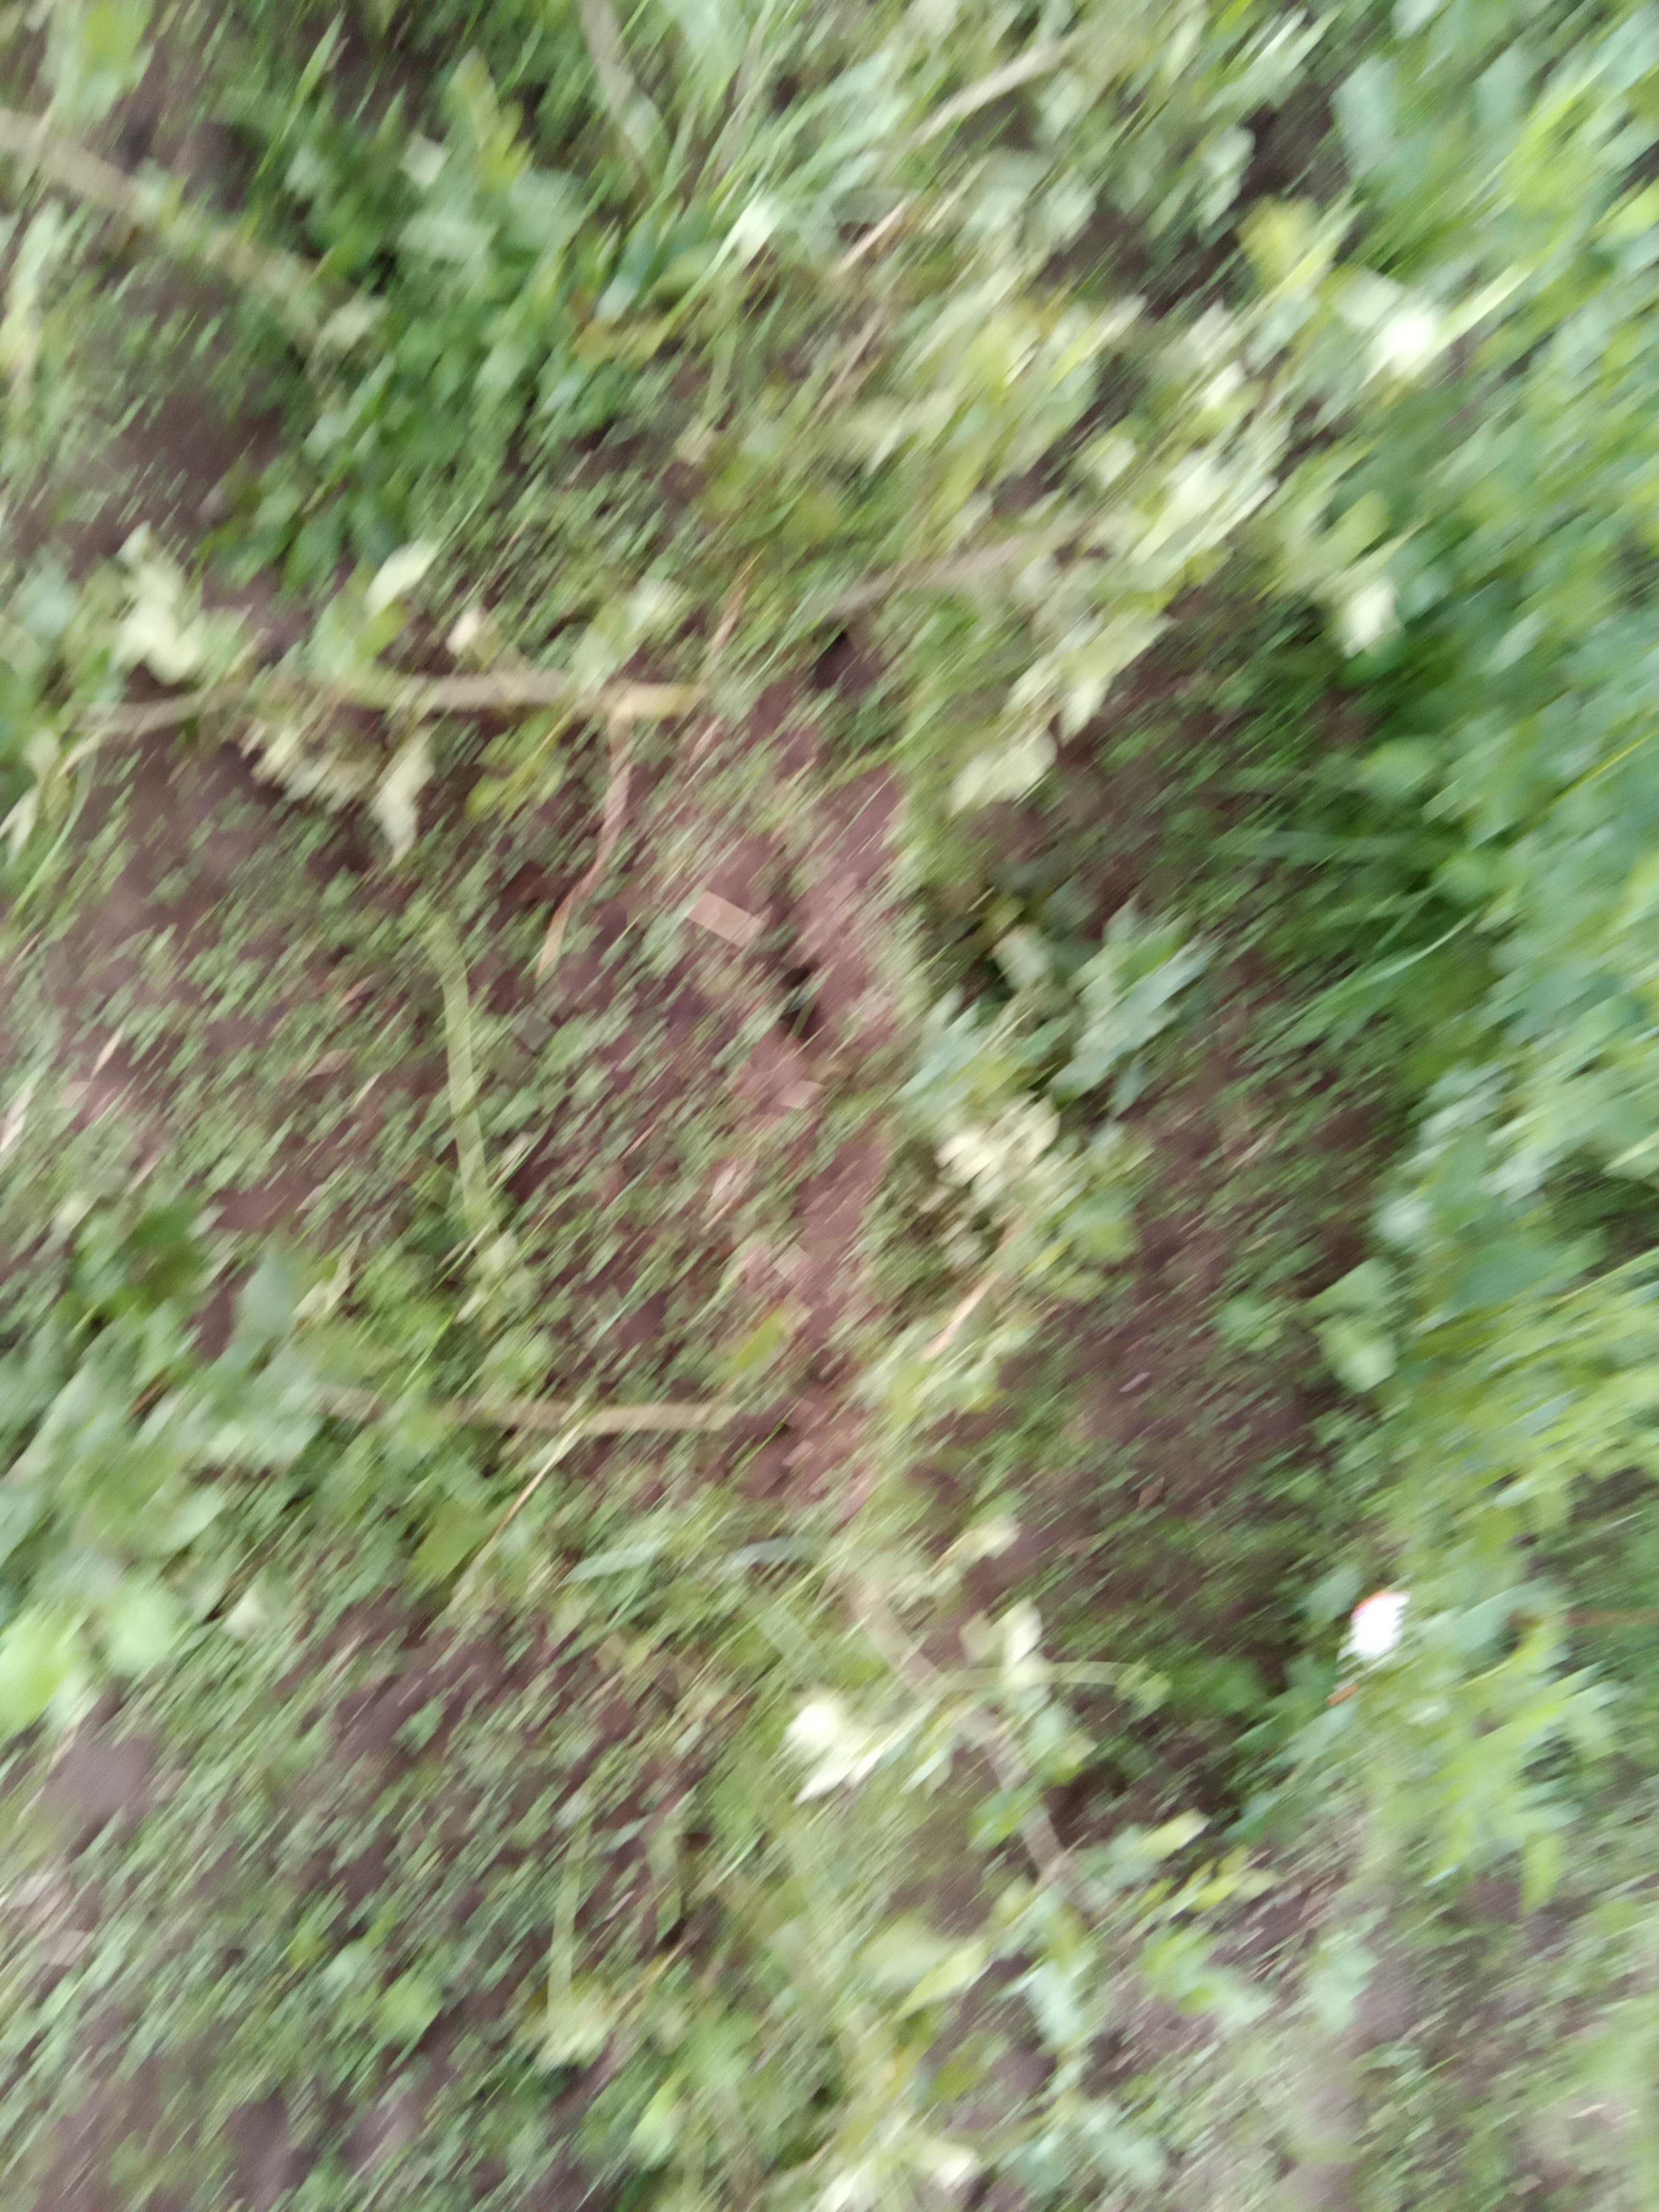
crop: potato
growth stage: maturity
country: Kenya
